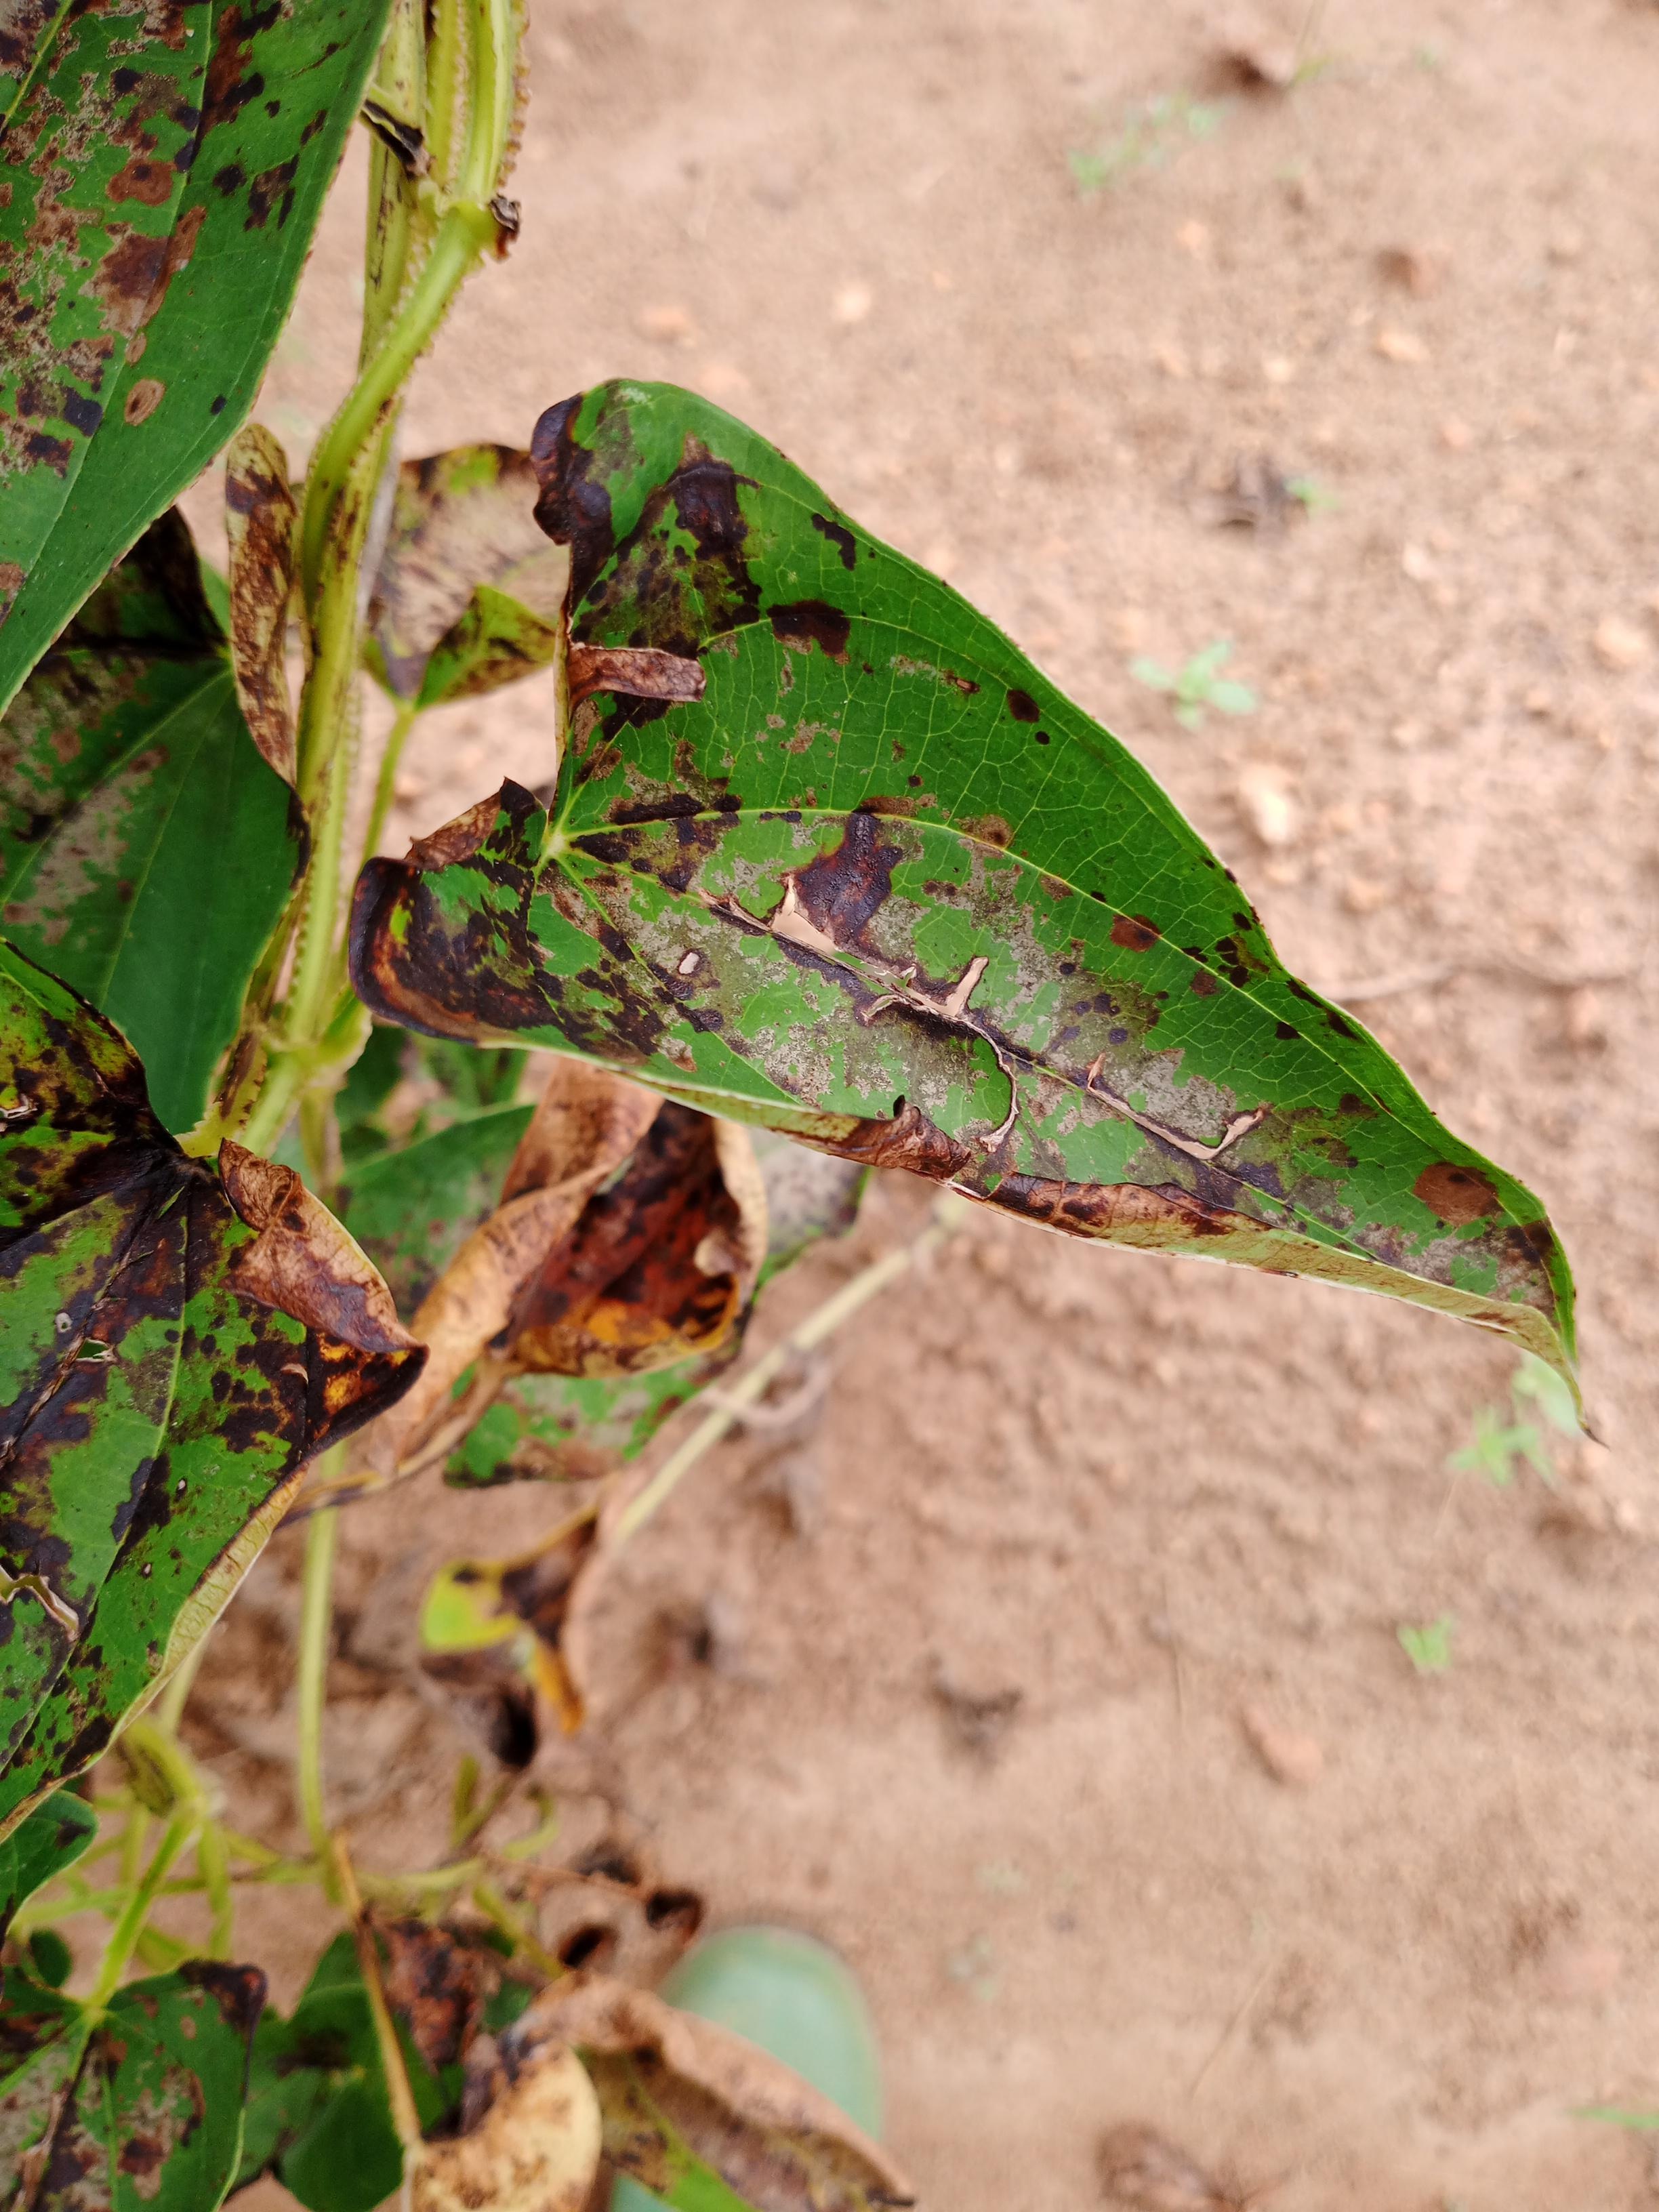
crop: yam
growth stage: vegetative
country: Nigeria
